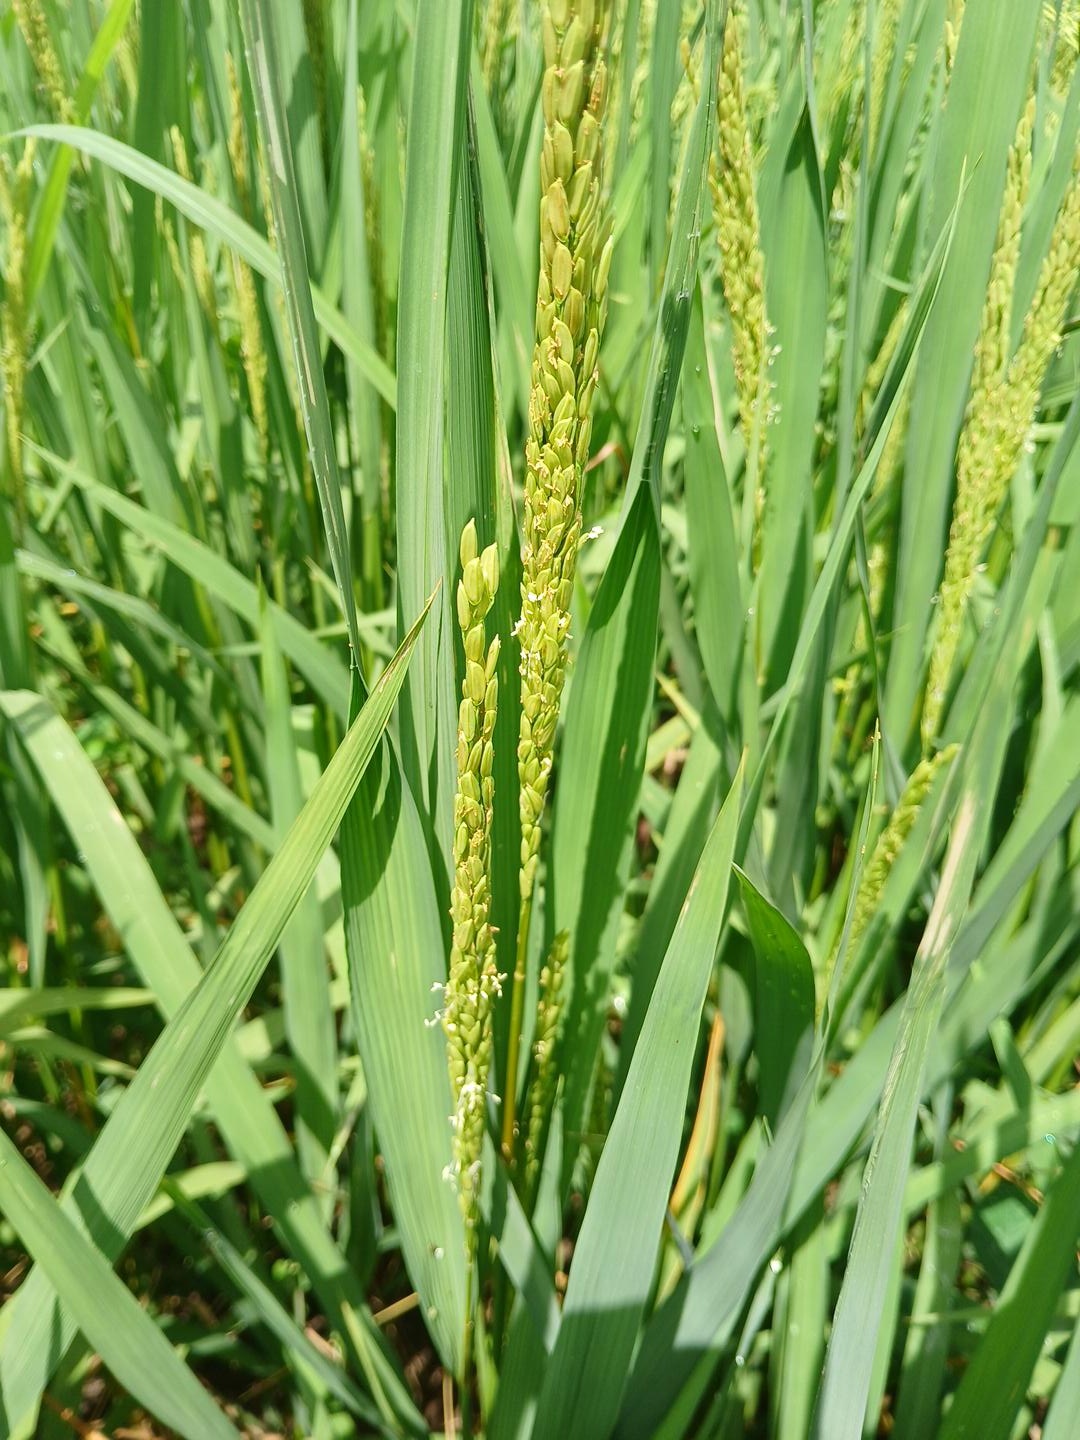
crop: rice
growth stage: flowering
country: Côte d'Ivoire
